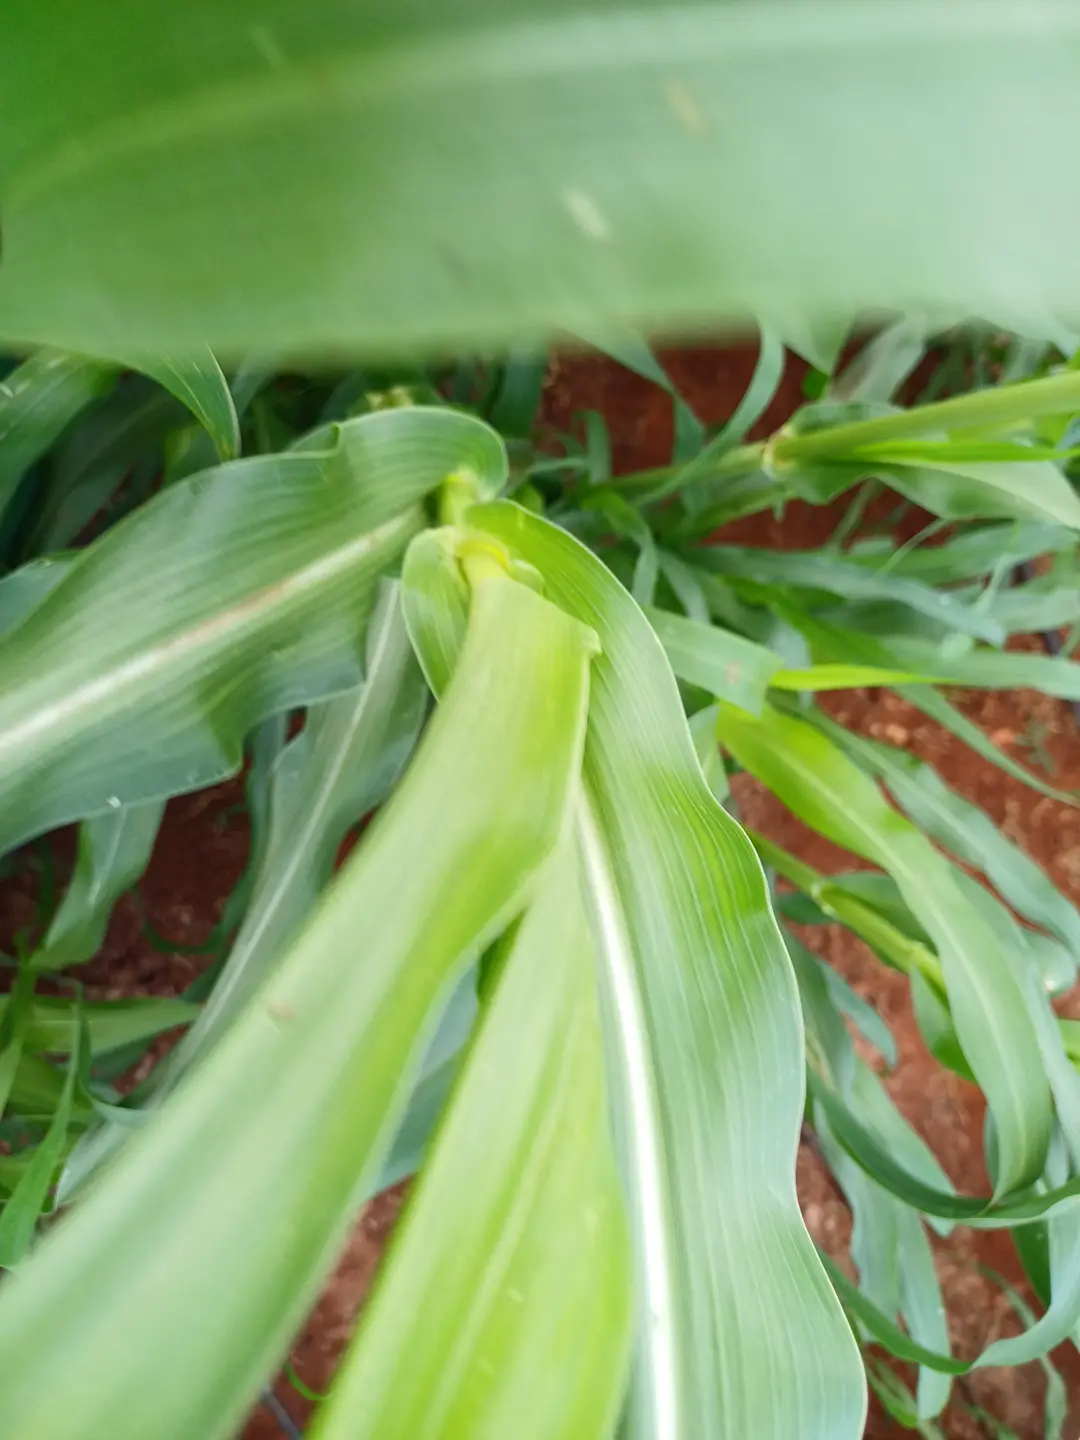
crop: pearl millet
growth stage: flowering
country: Kenya
